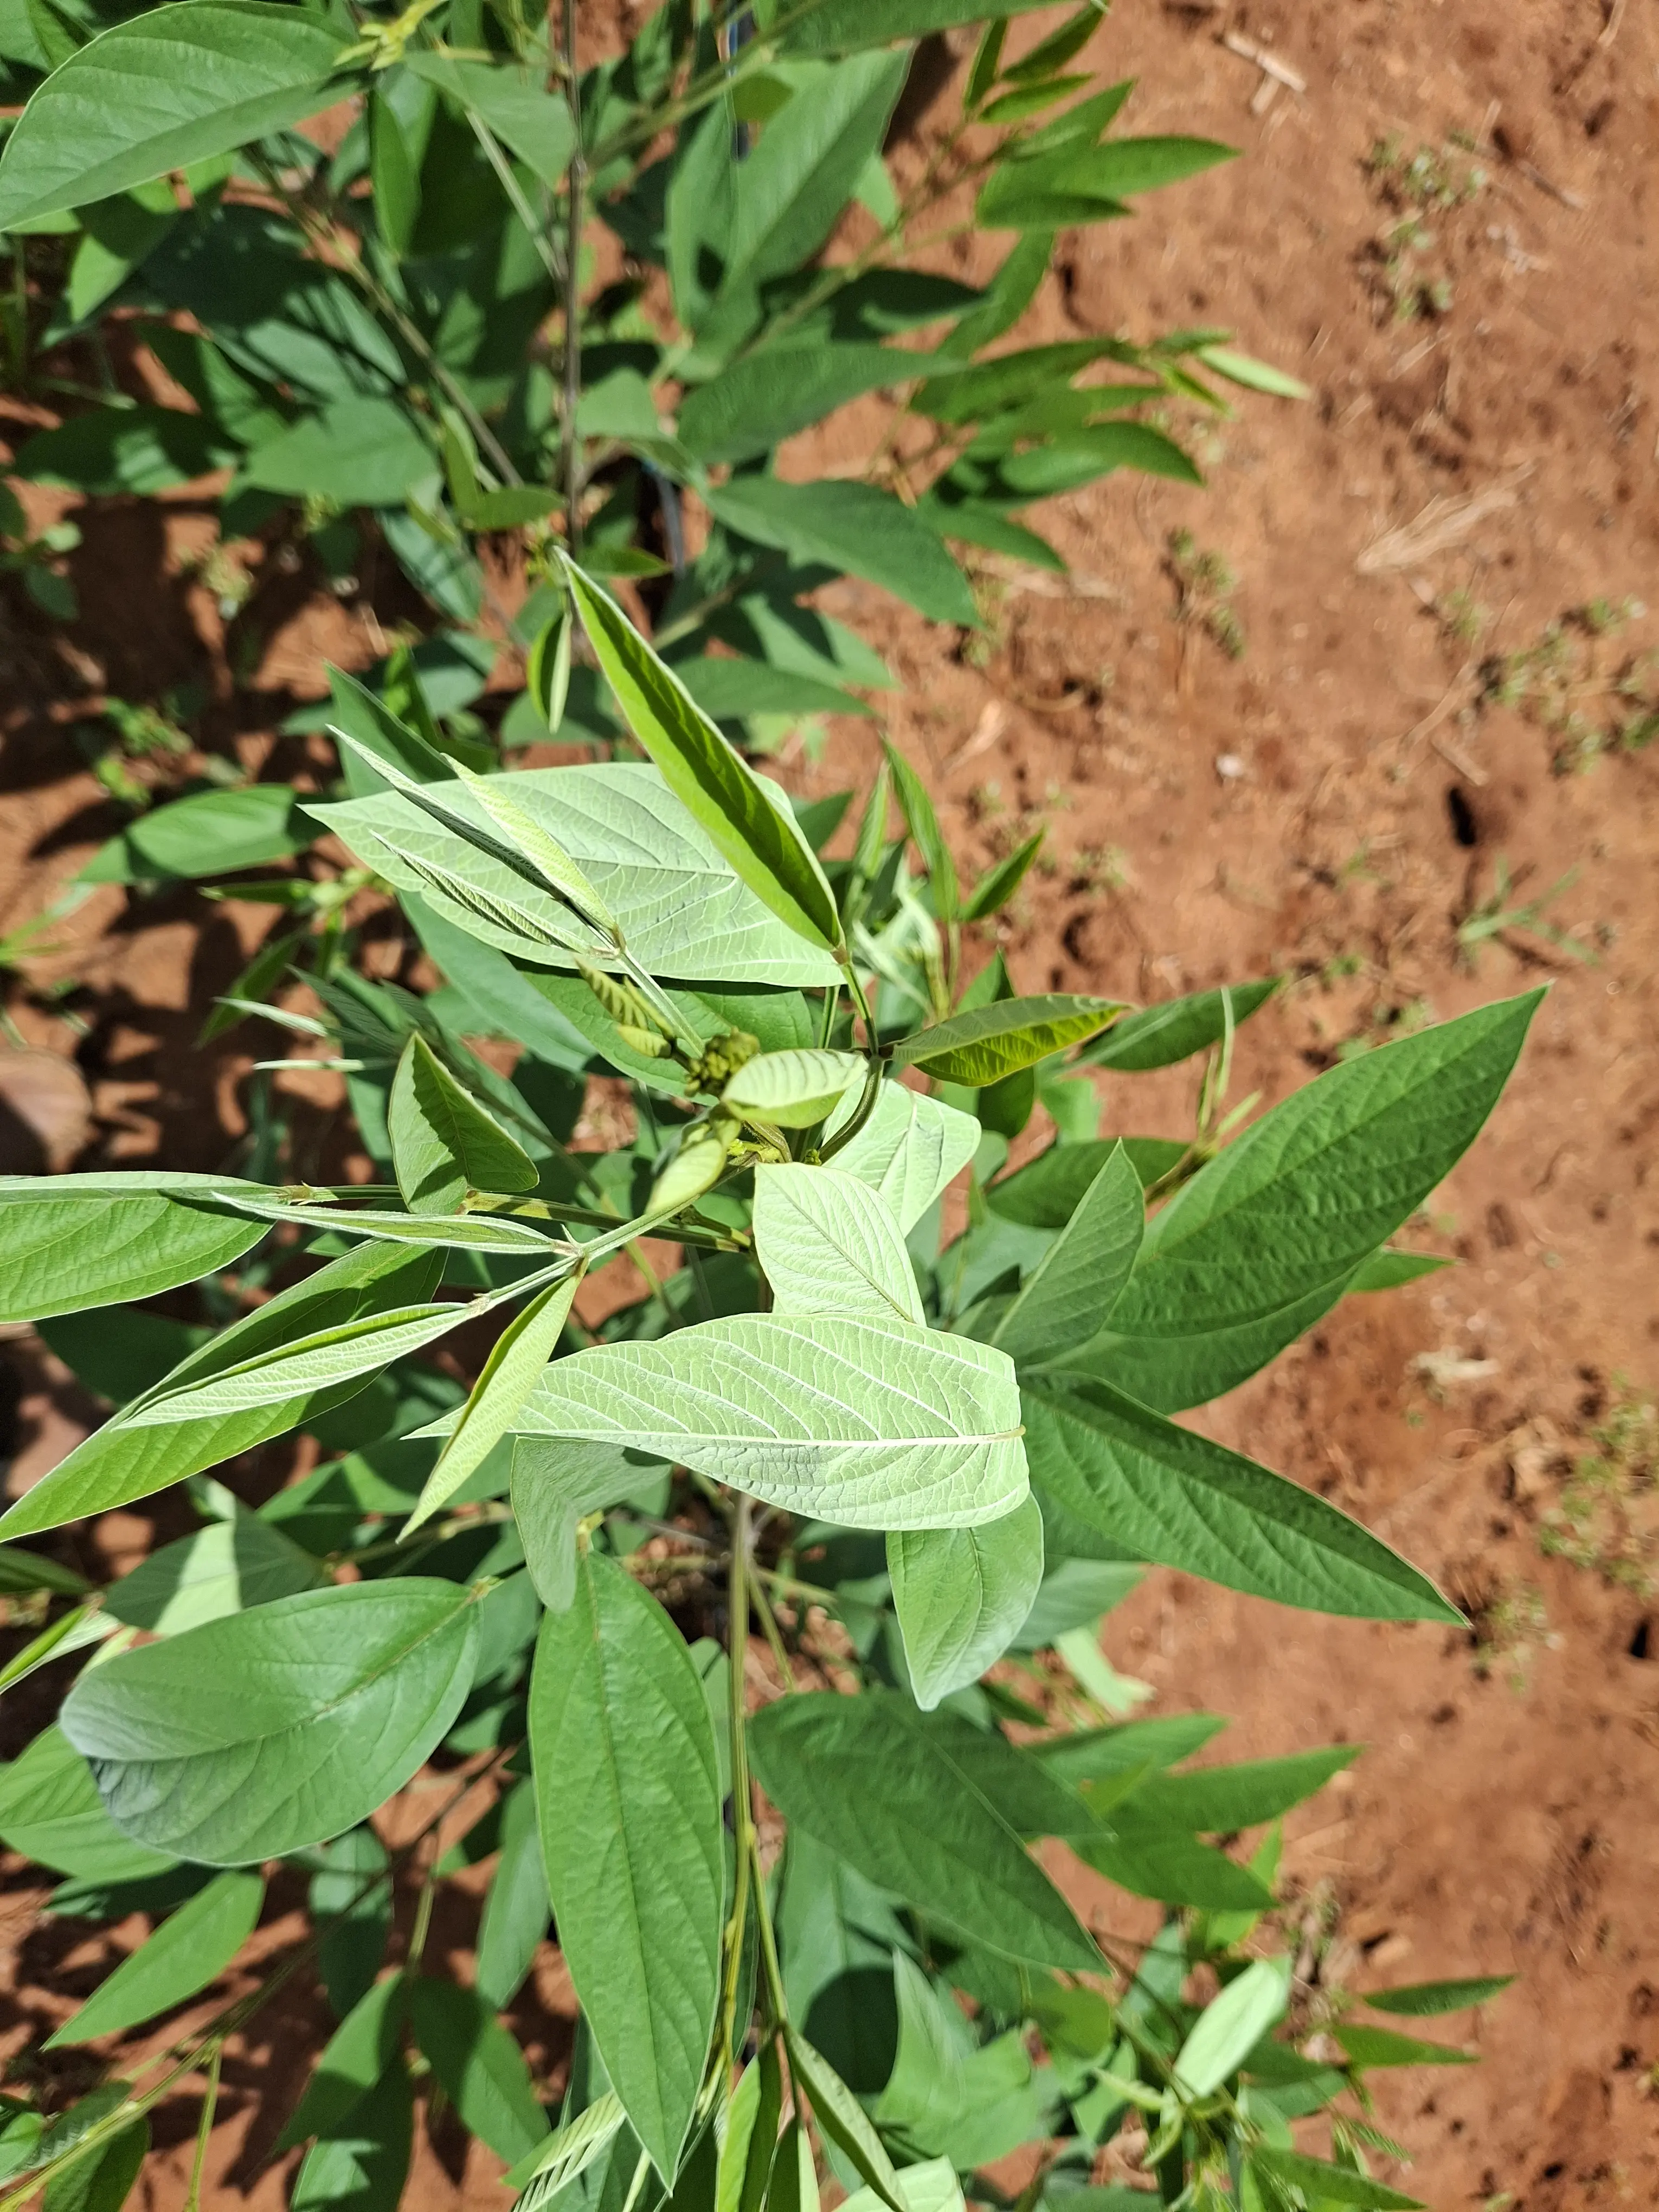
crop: pigeonpea
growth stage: vegetative
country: Kenya
